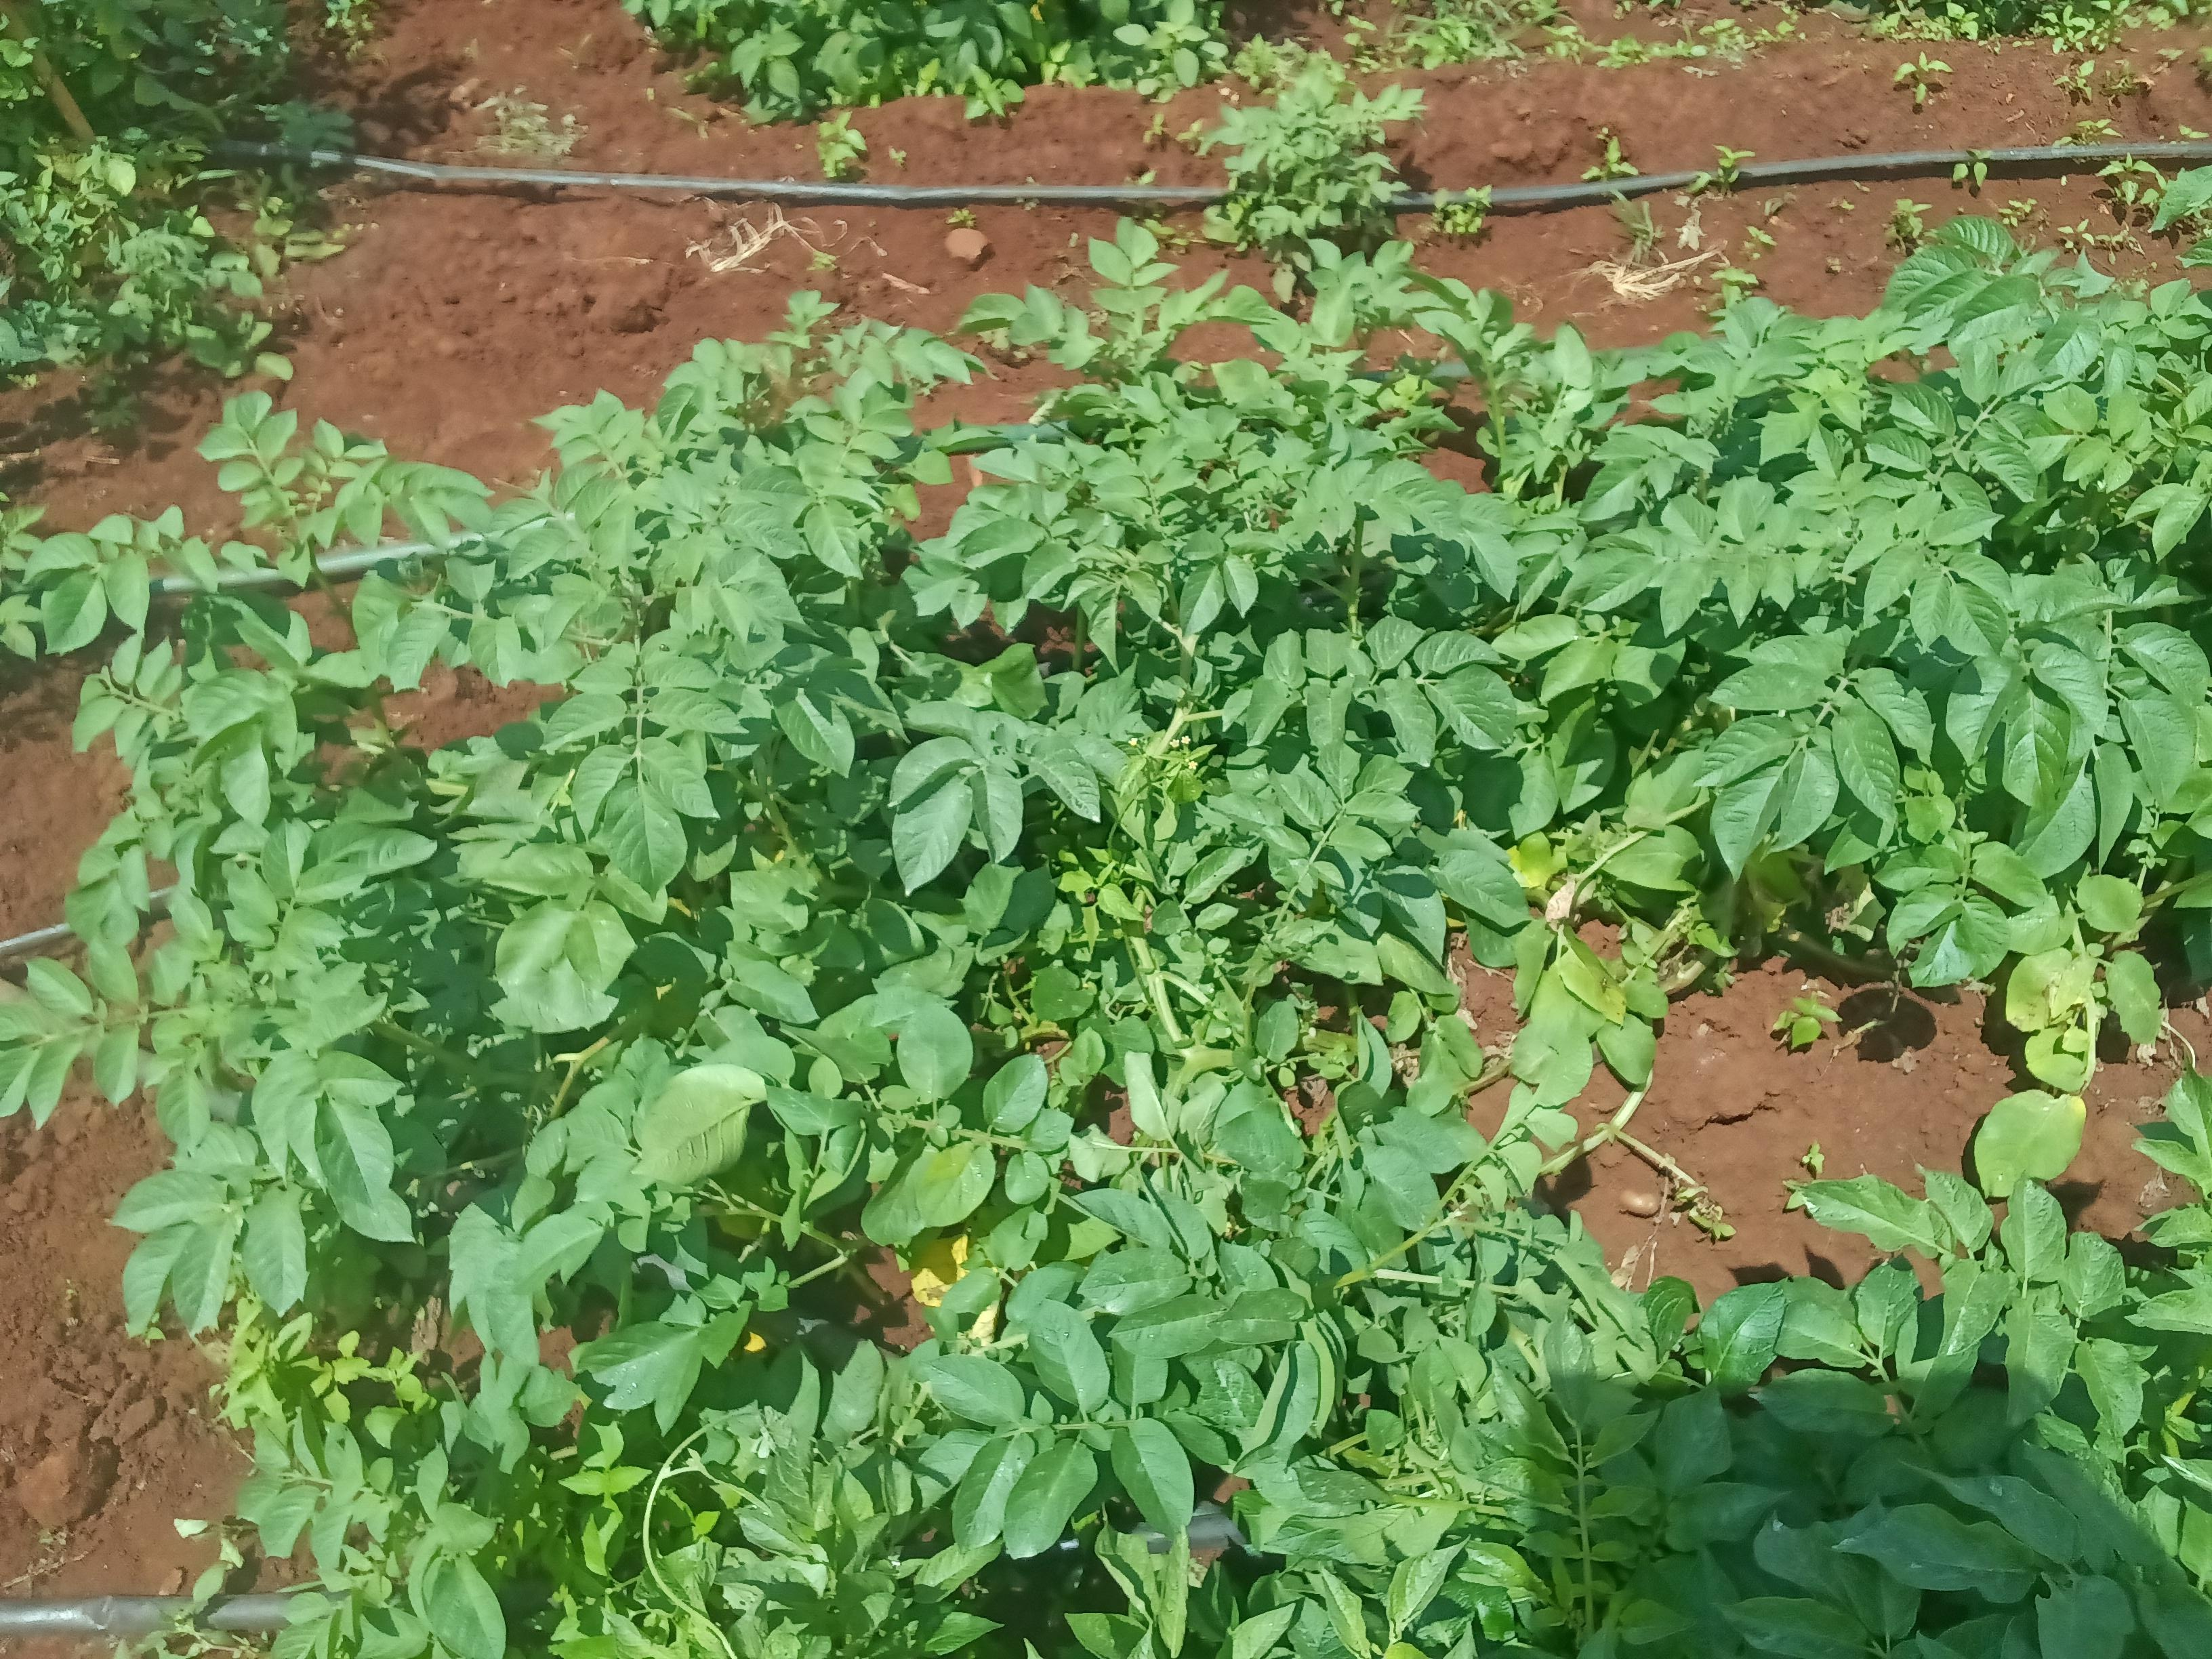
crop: sweet potato
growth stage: vegetative
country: Kenya
